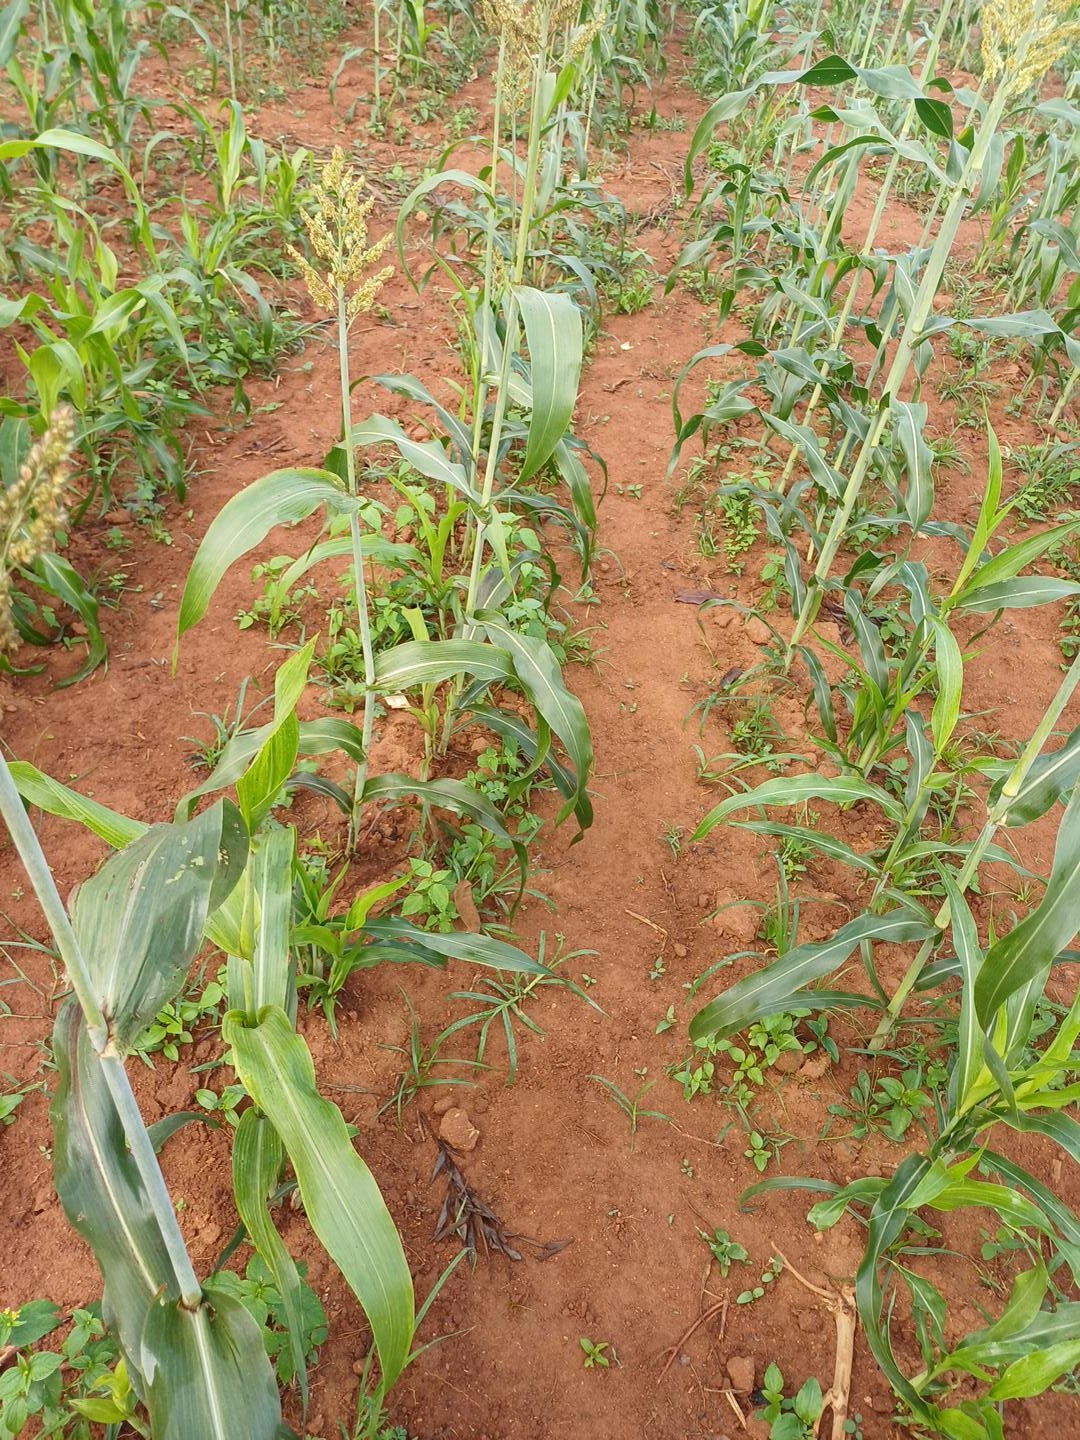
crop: sorghum
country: Kenya
